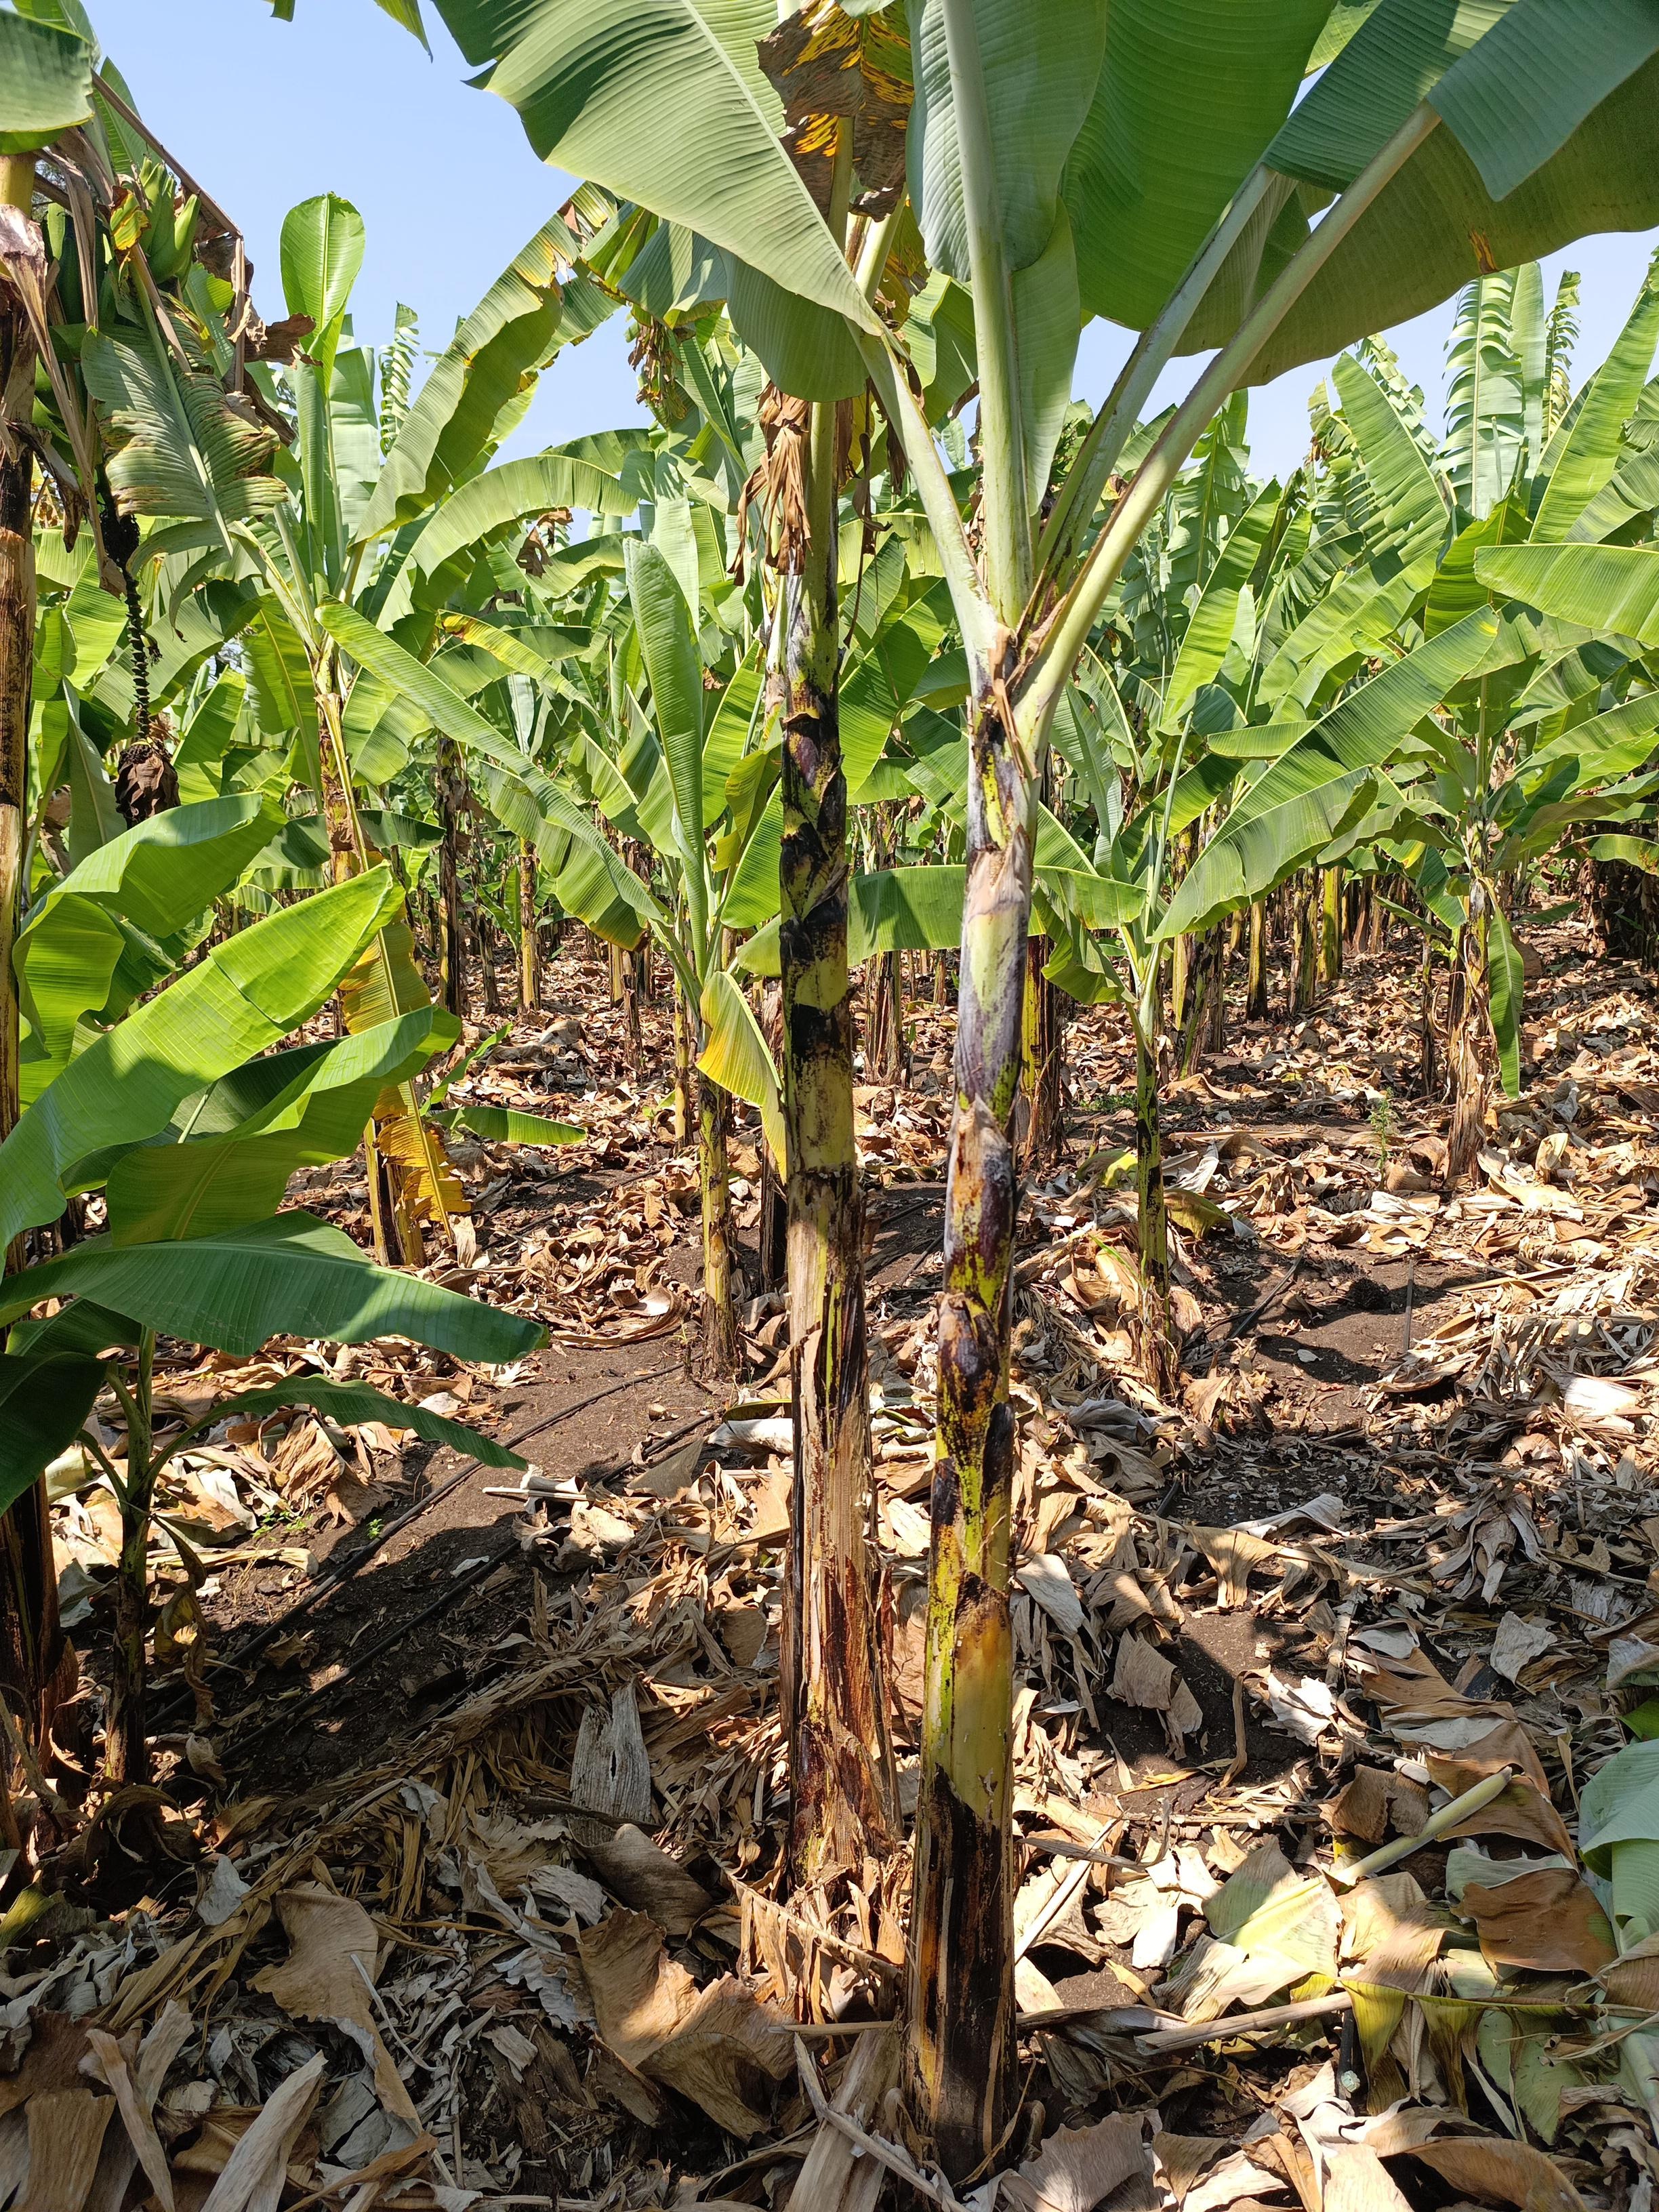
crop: banana
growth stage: vegetative
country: Tanzania
